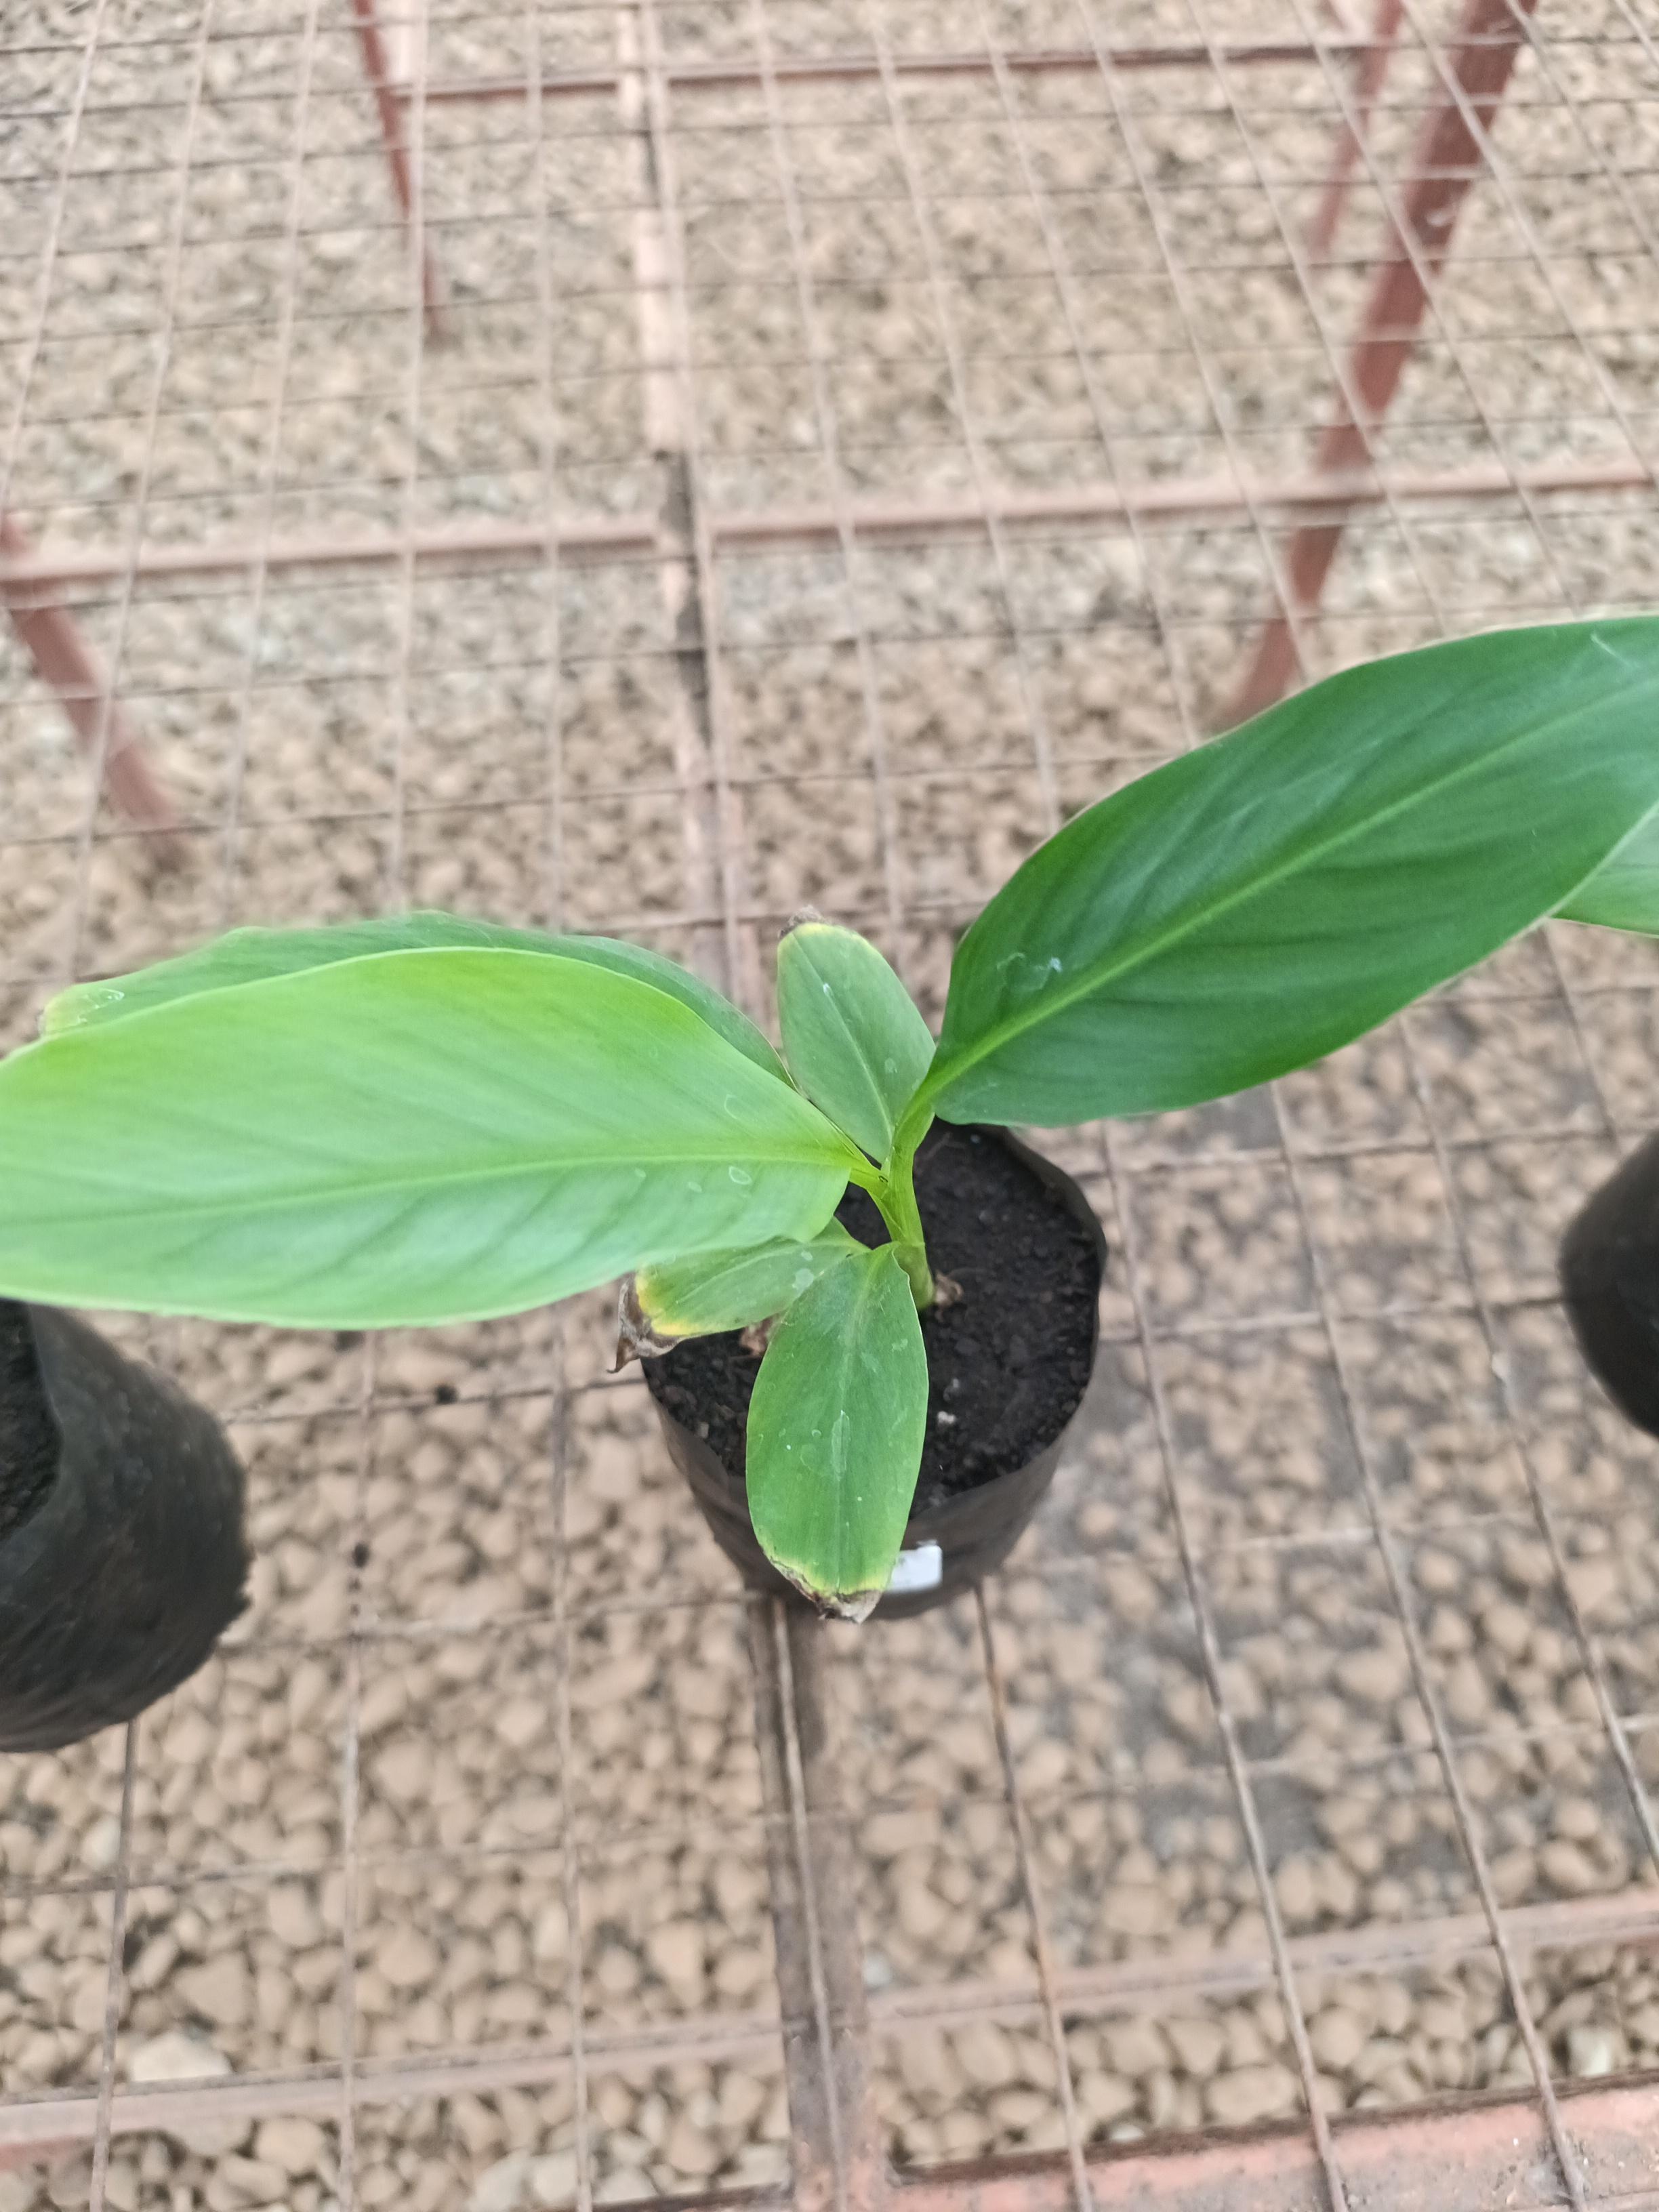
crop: banana
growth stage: vegetative
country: Tanzania
